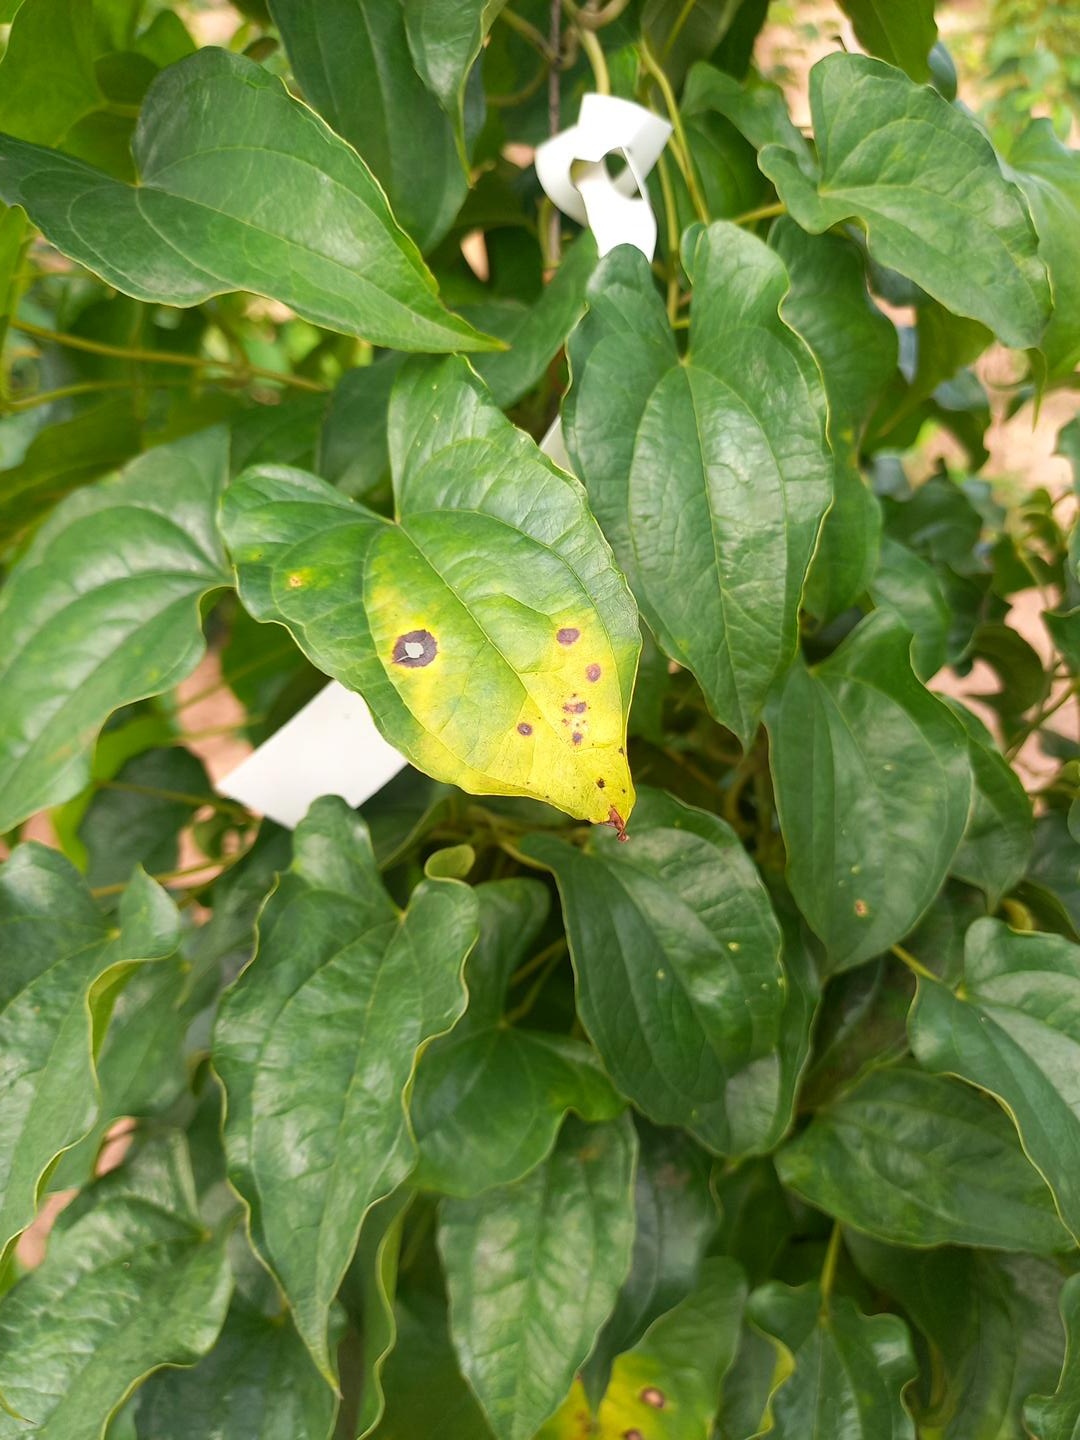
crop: yam
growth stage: vegetative
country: Nigeria
